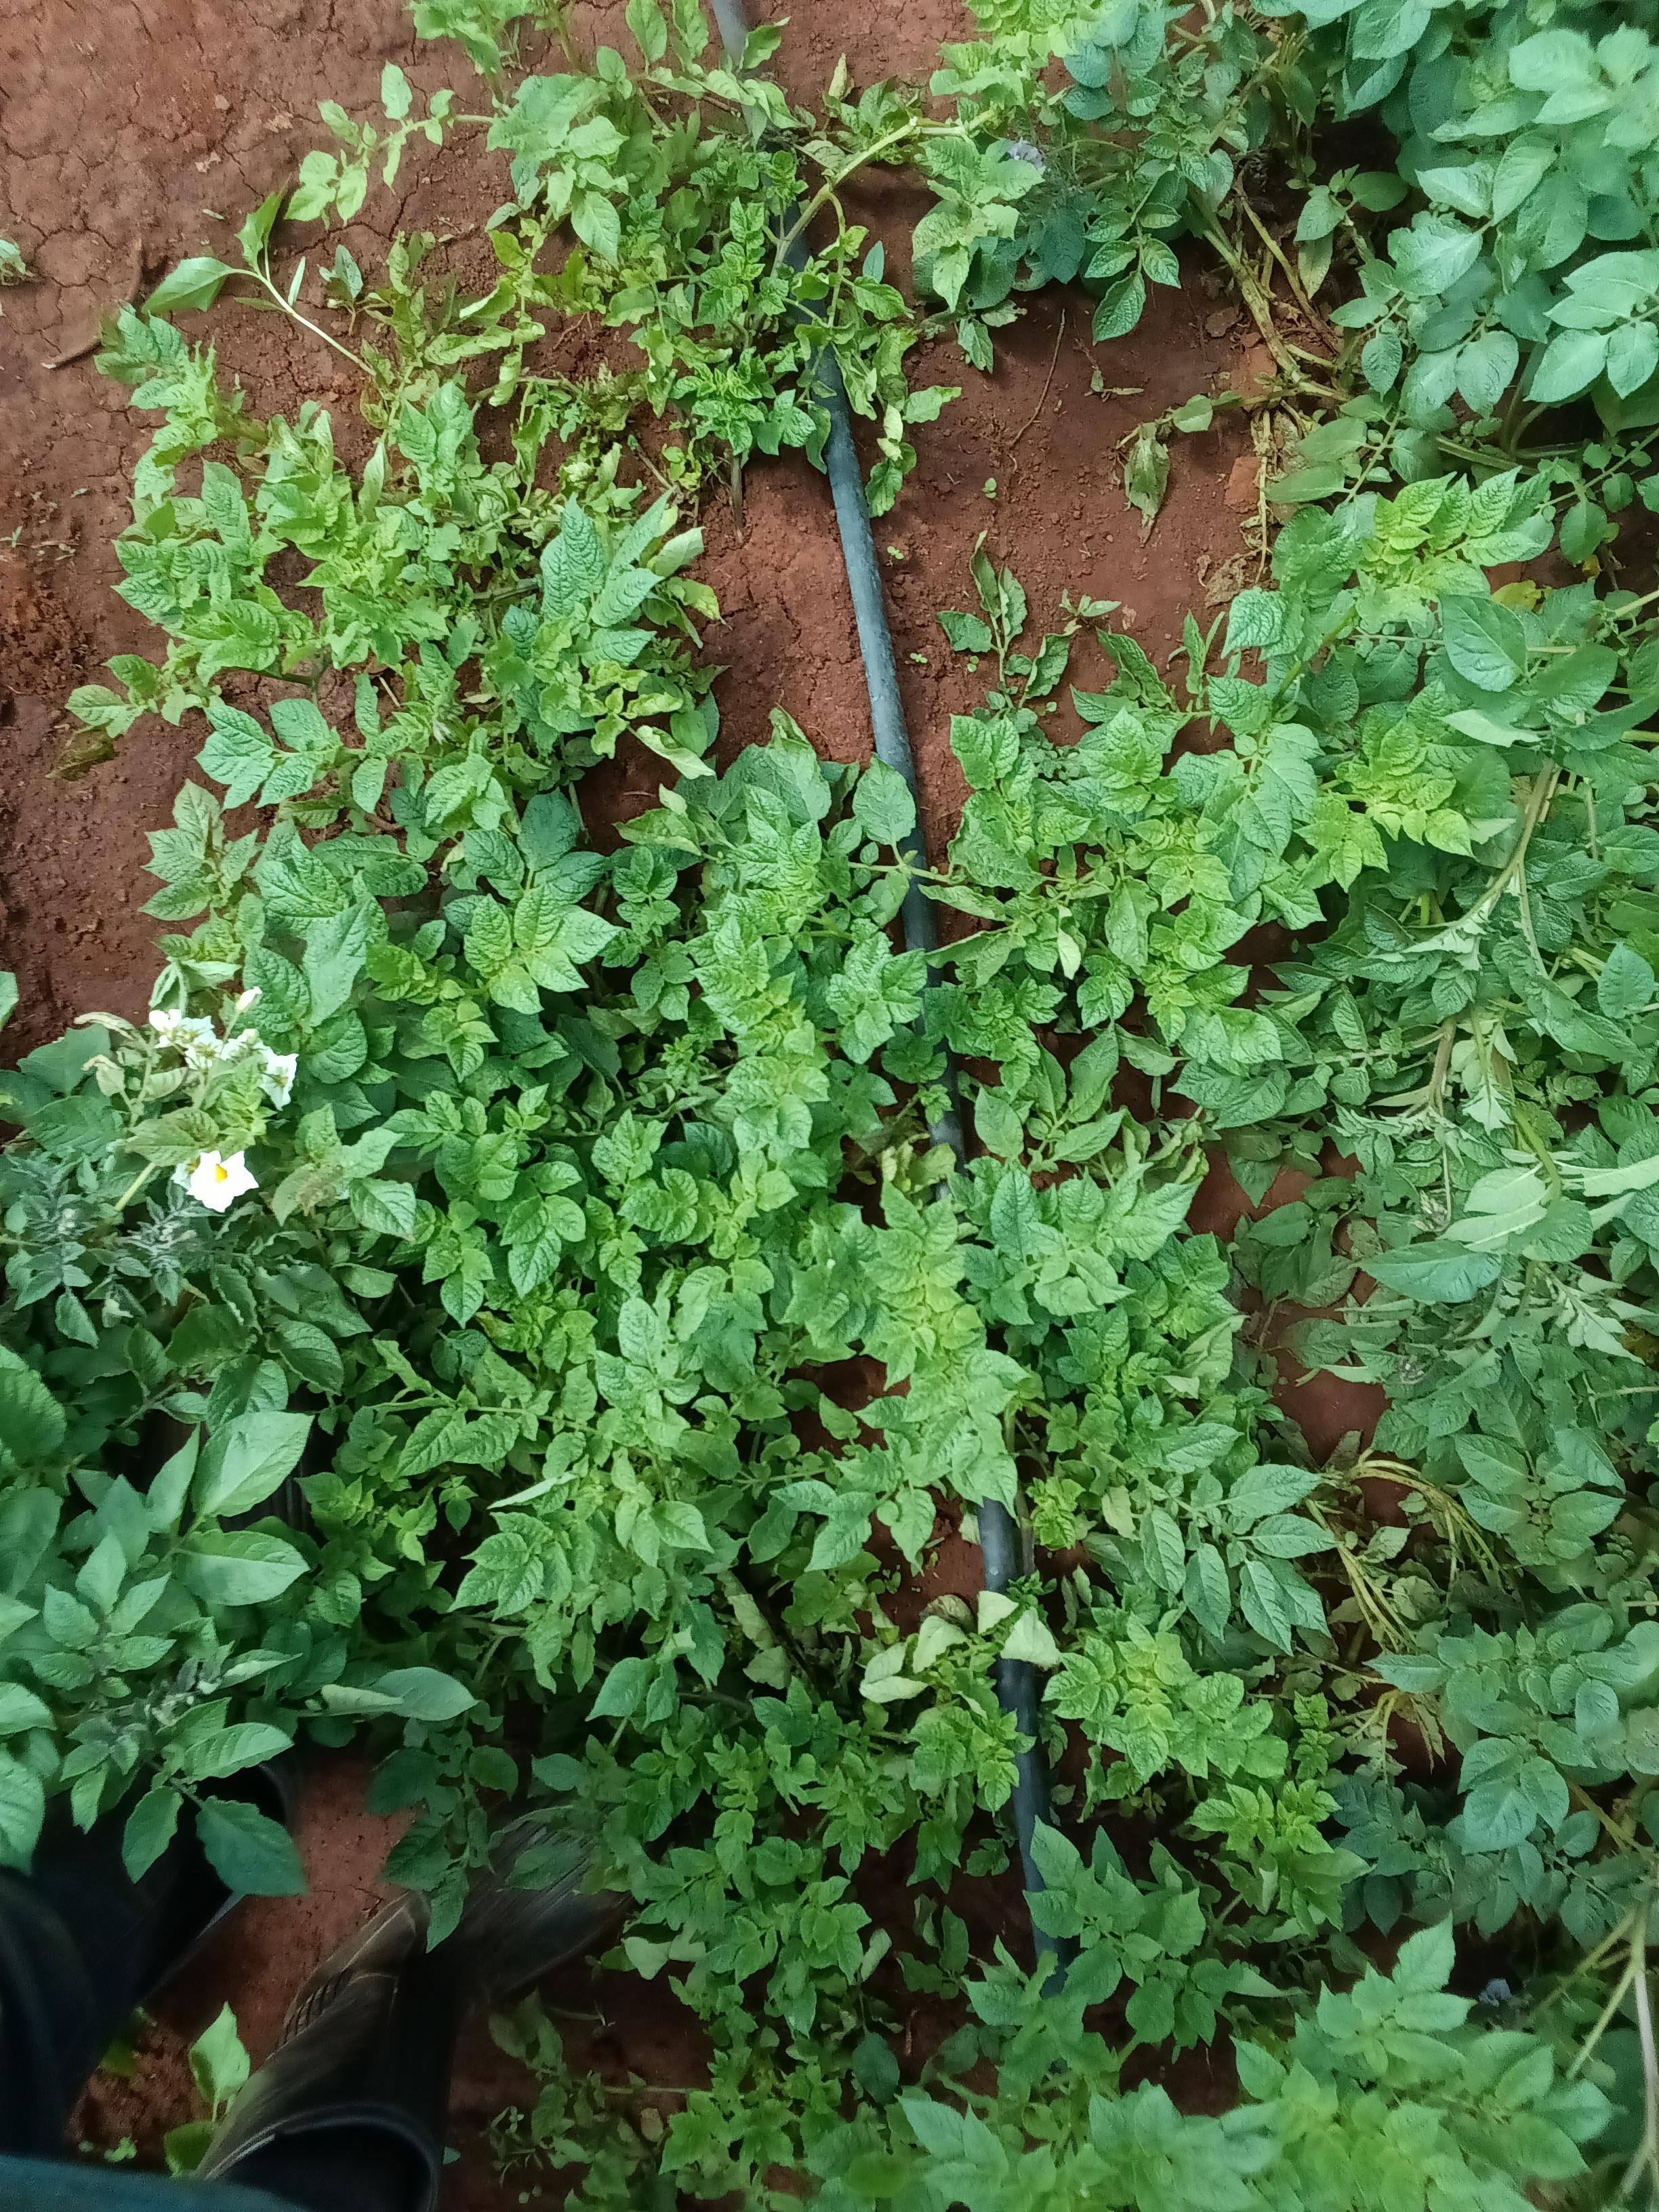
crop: potato
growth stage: flowering
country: Kenya
